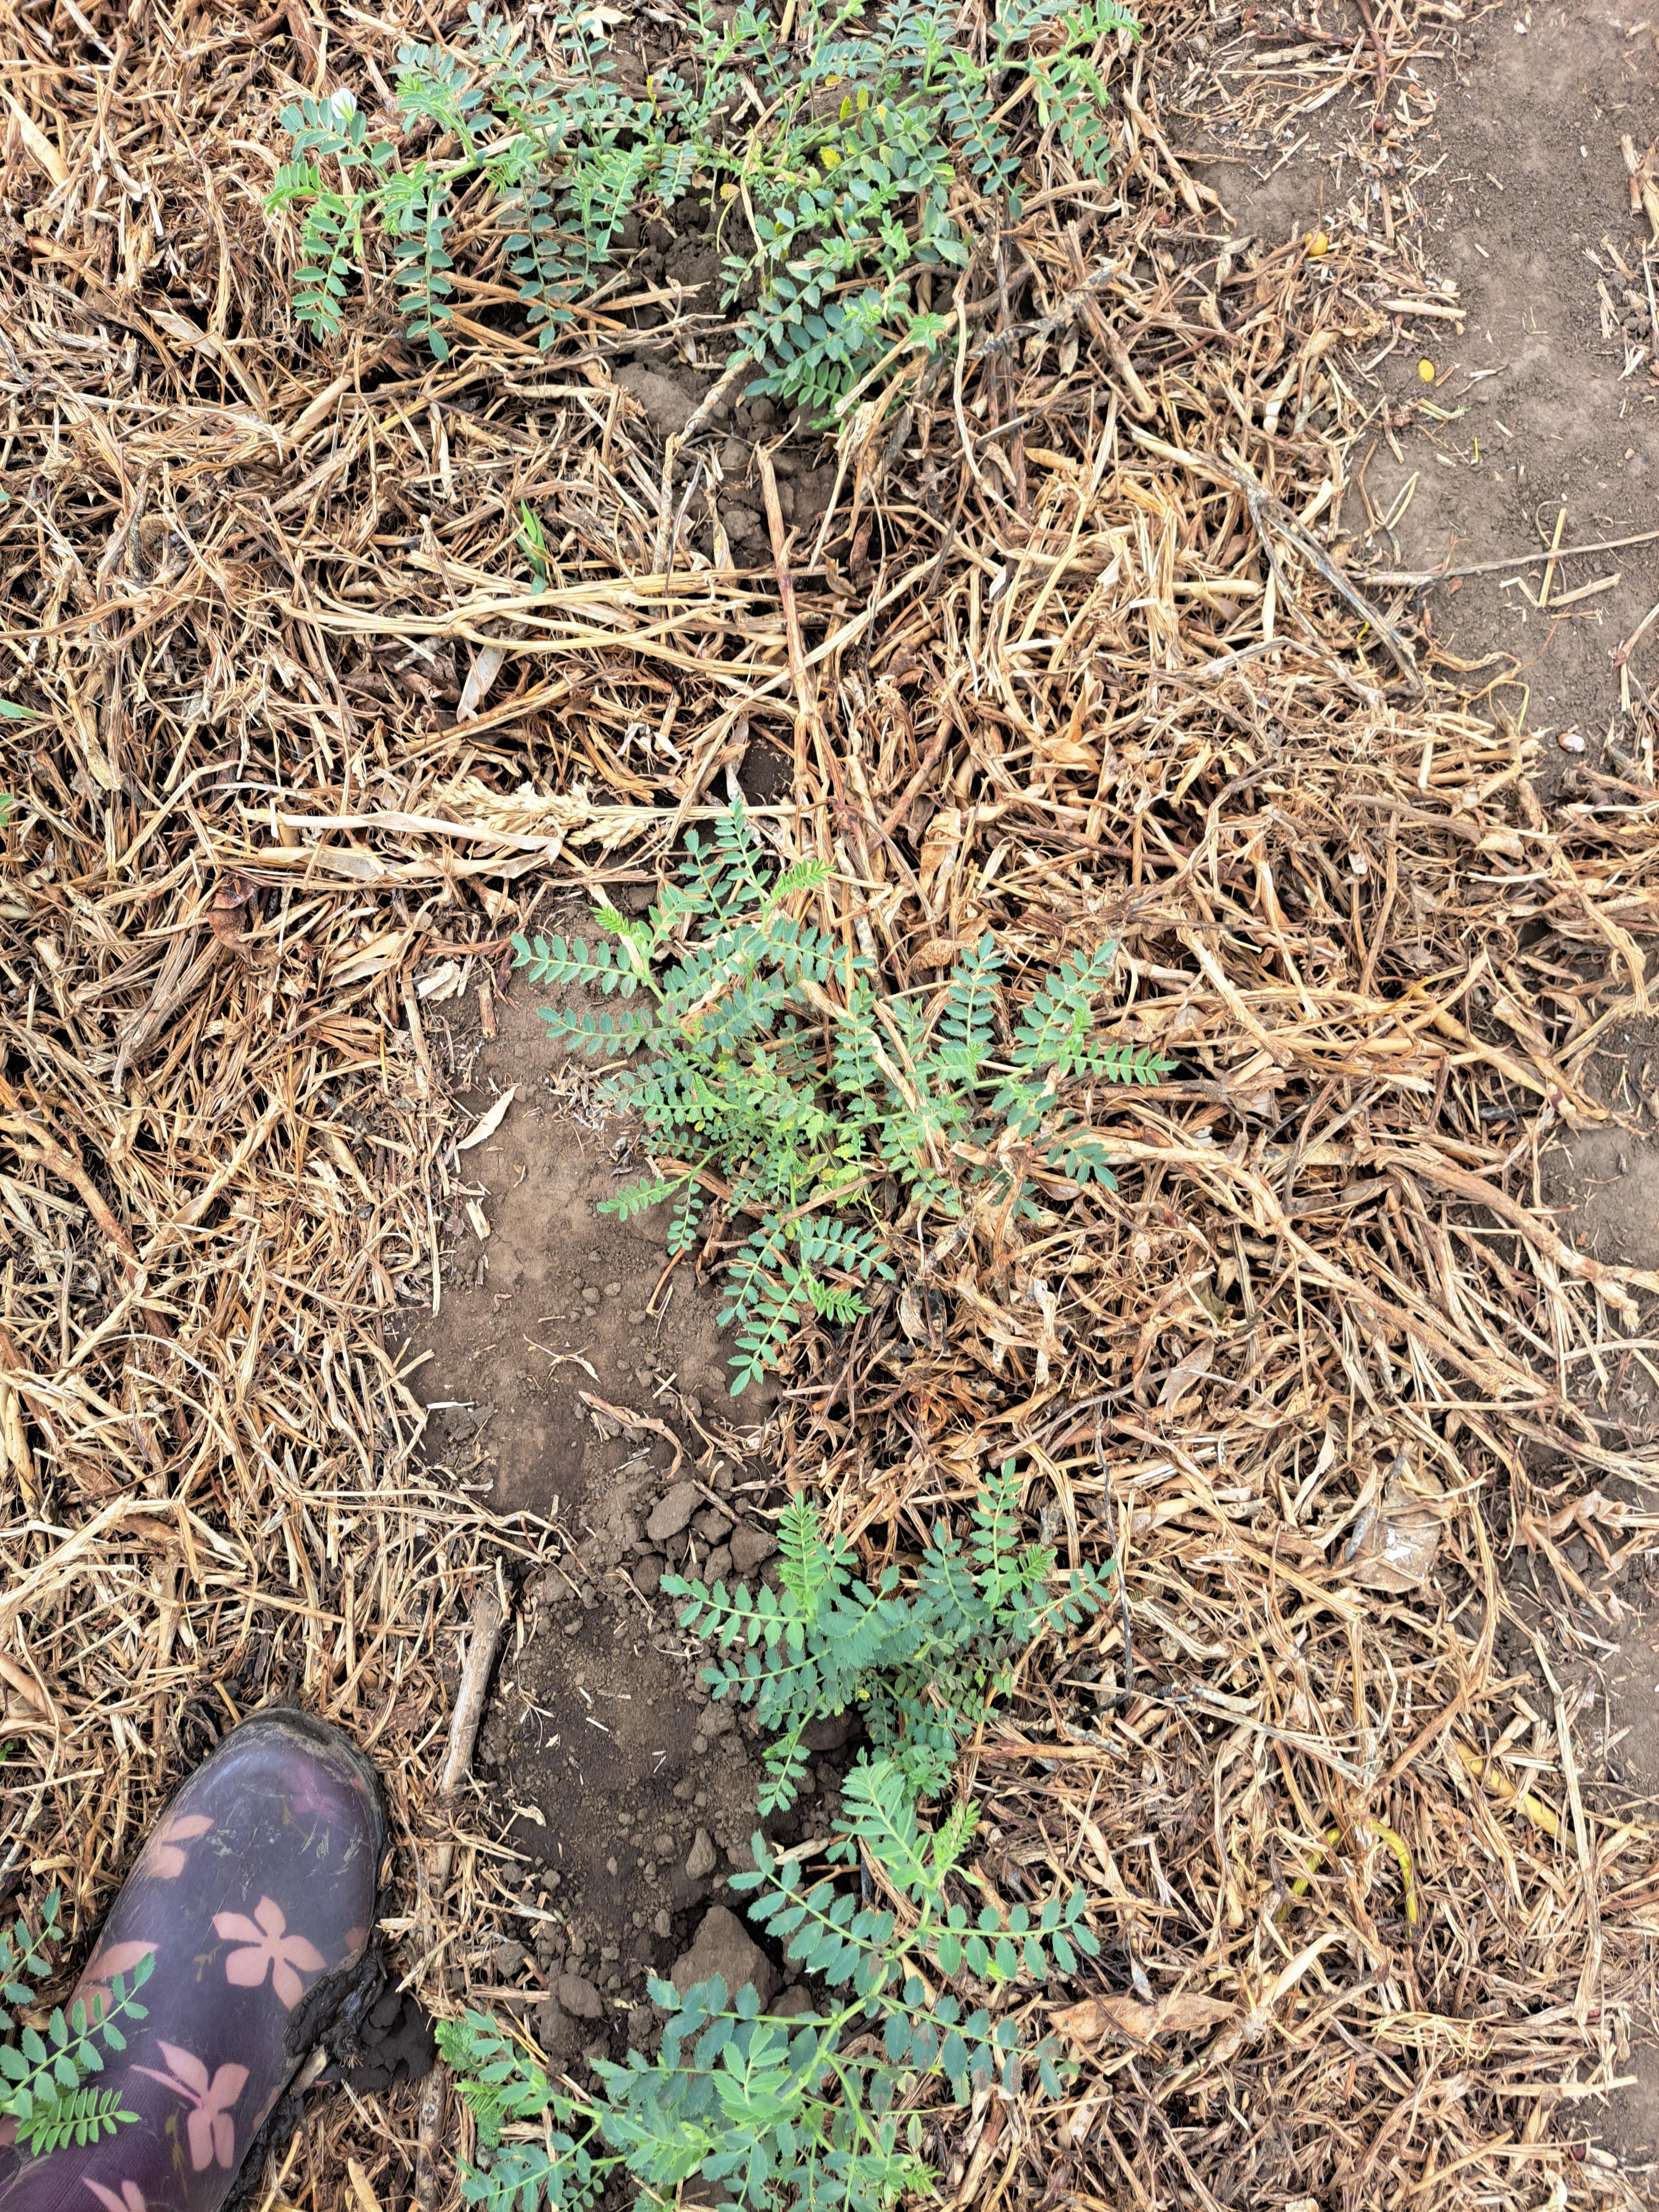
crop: chickpea
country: Tanzania
